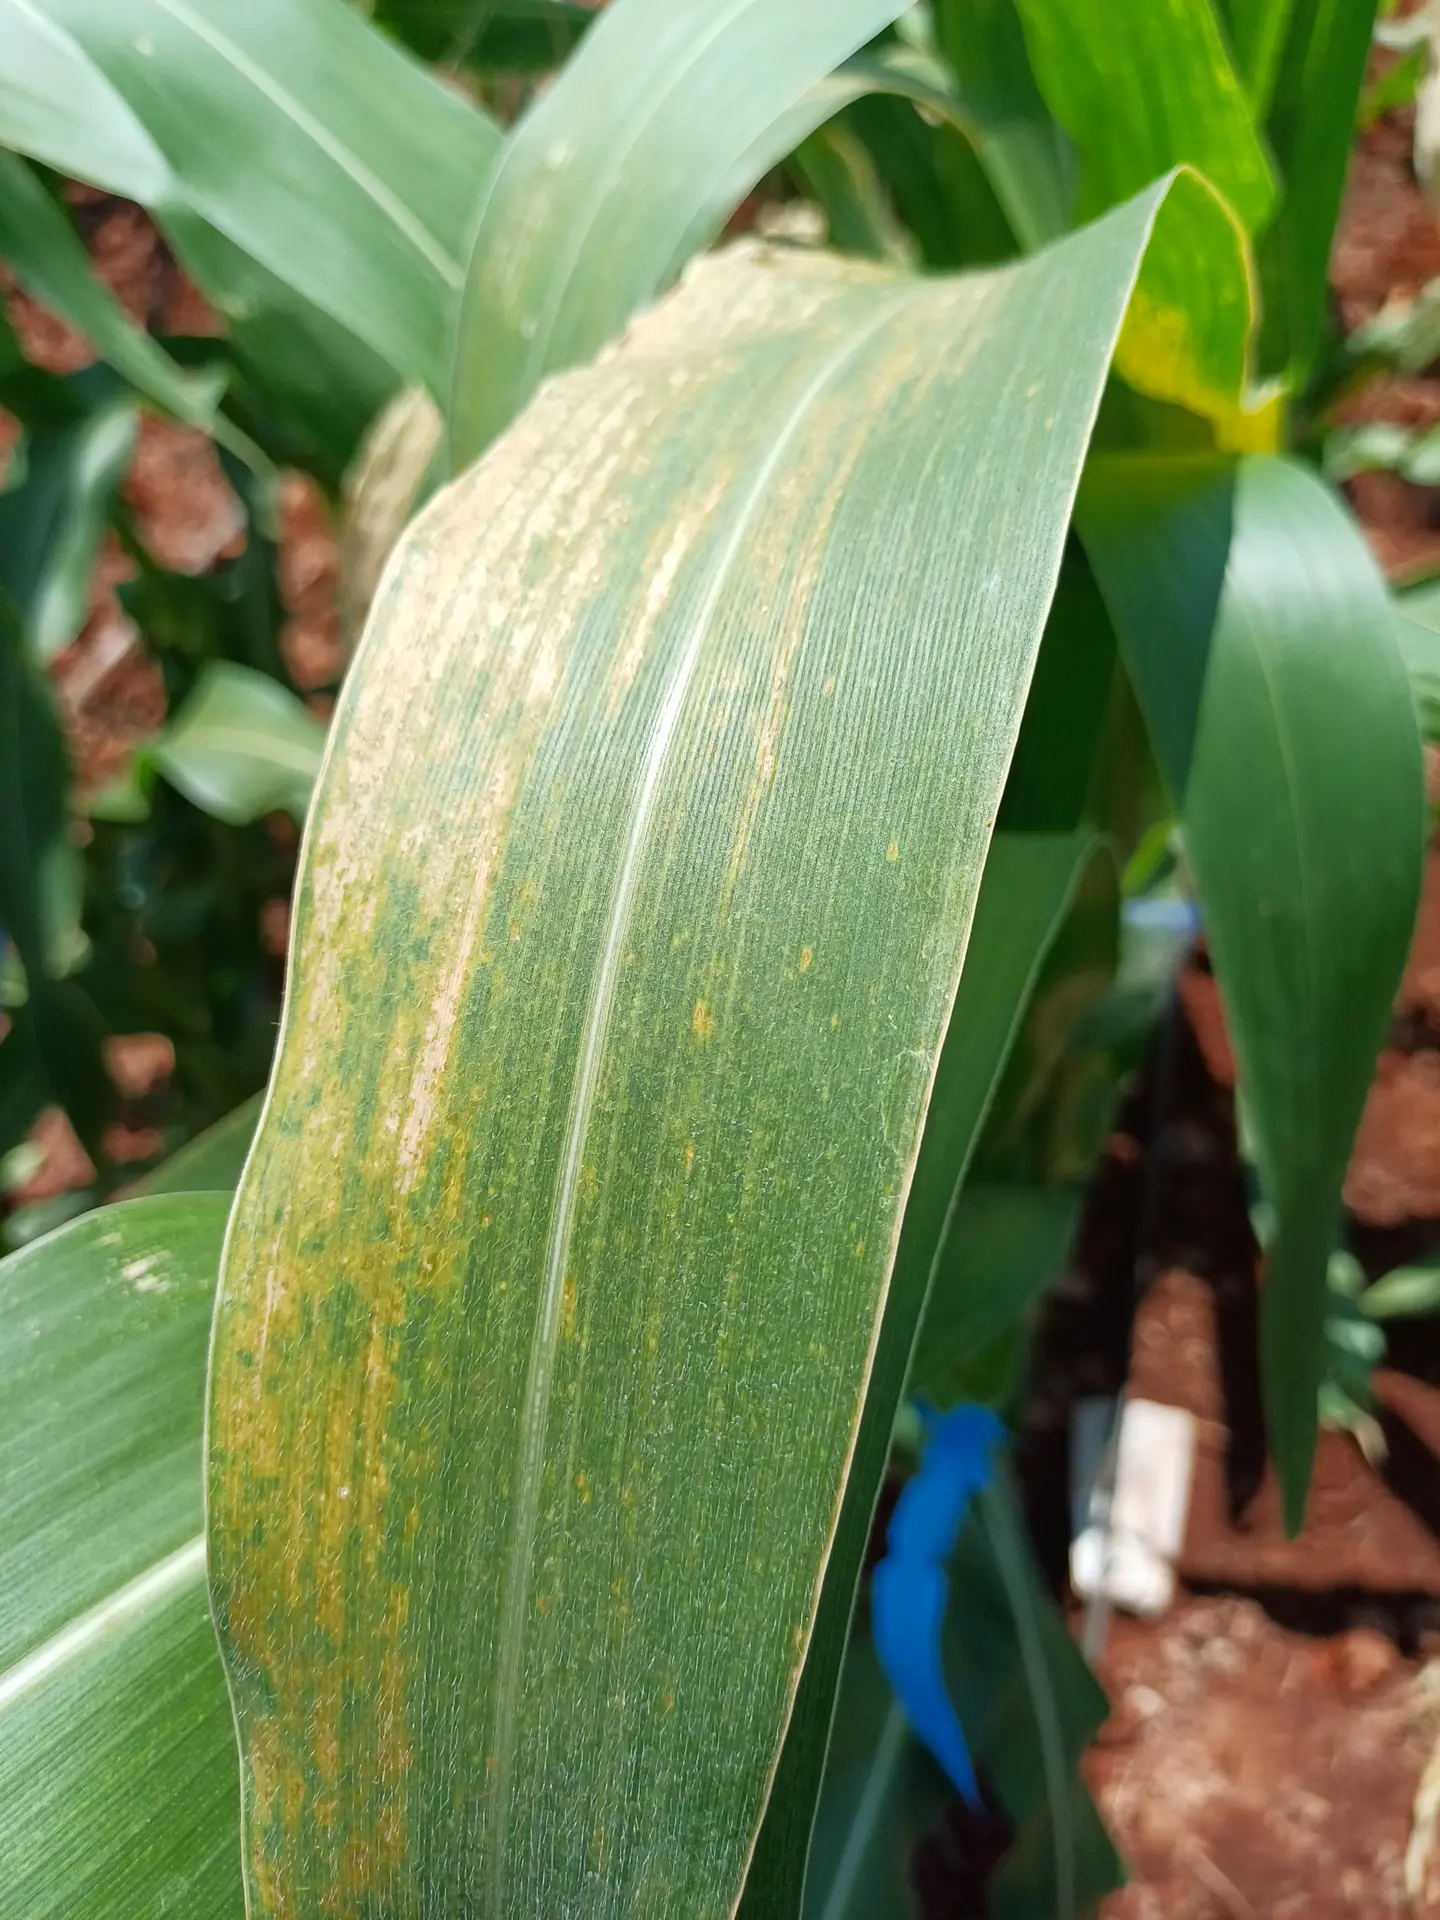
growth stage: vegetative
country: Kenya
